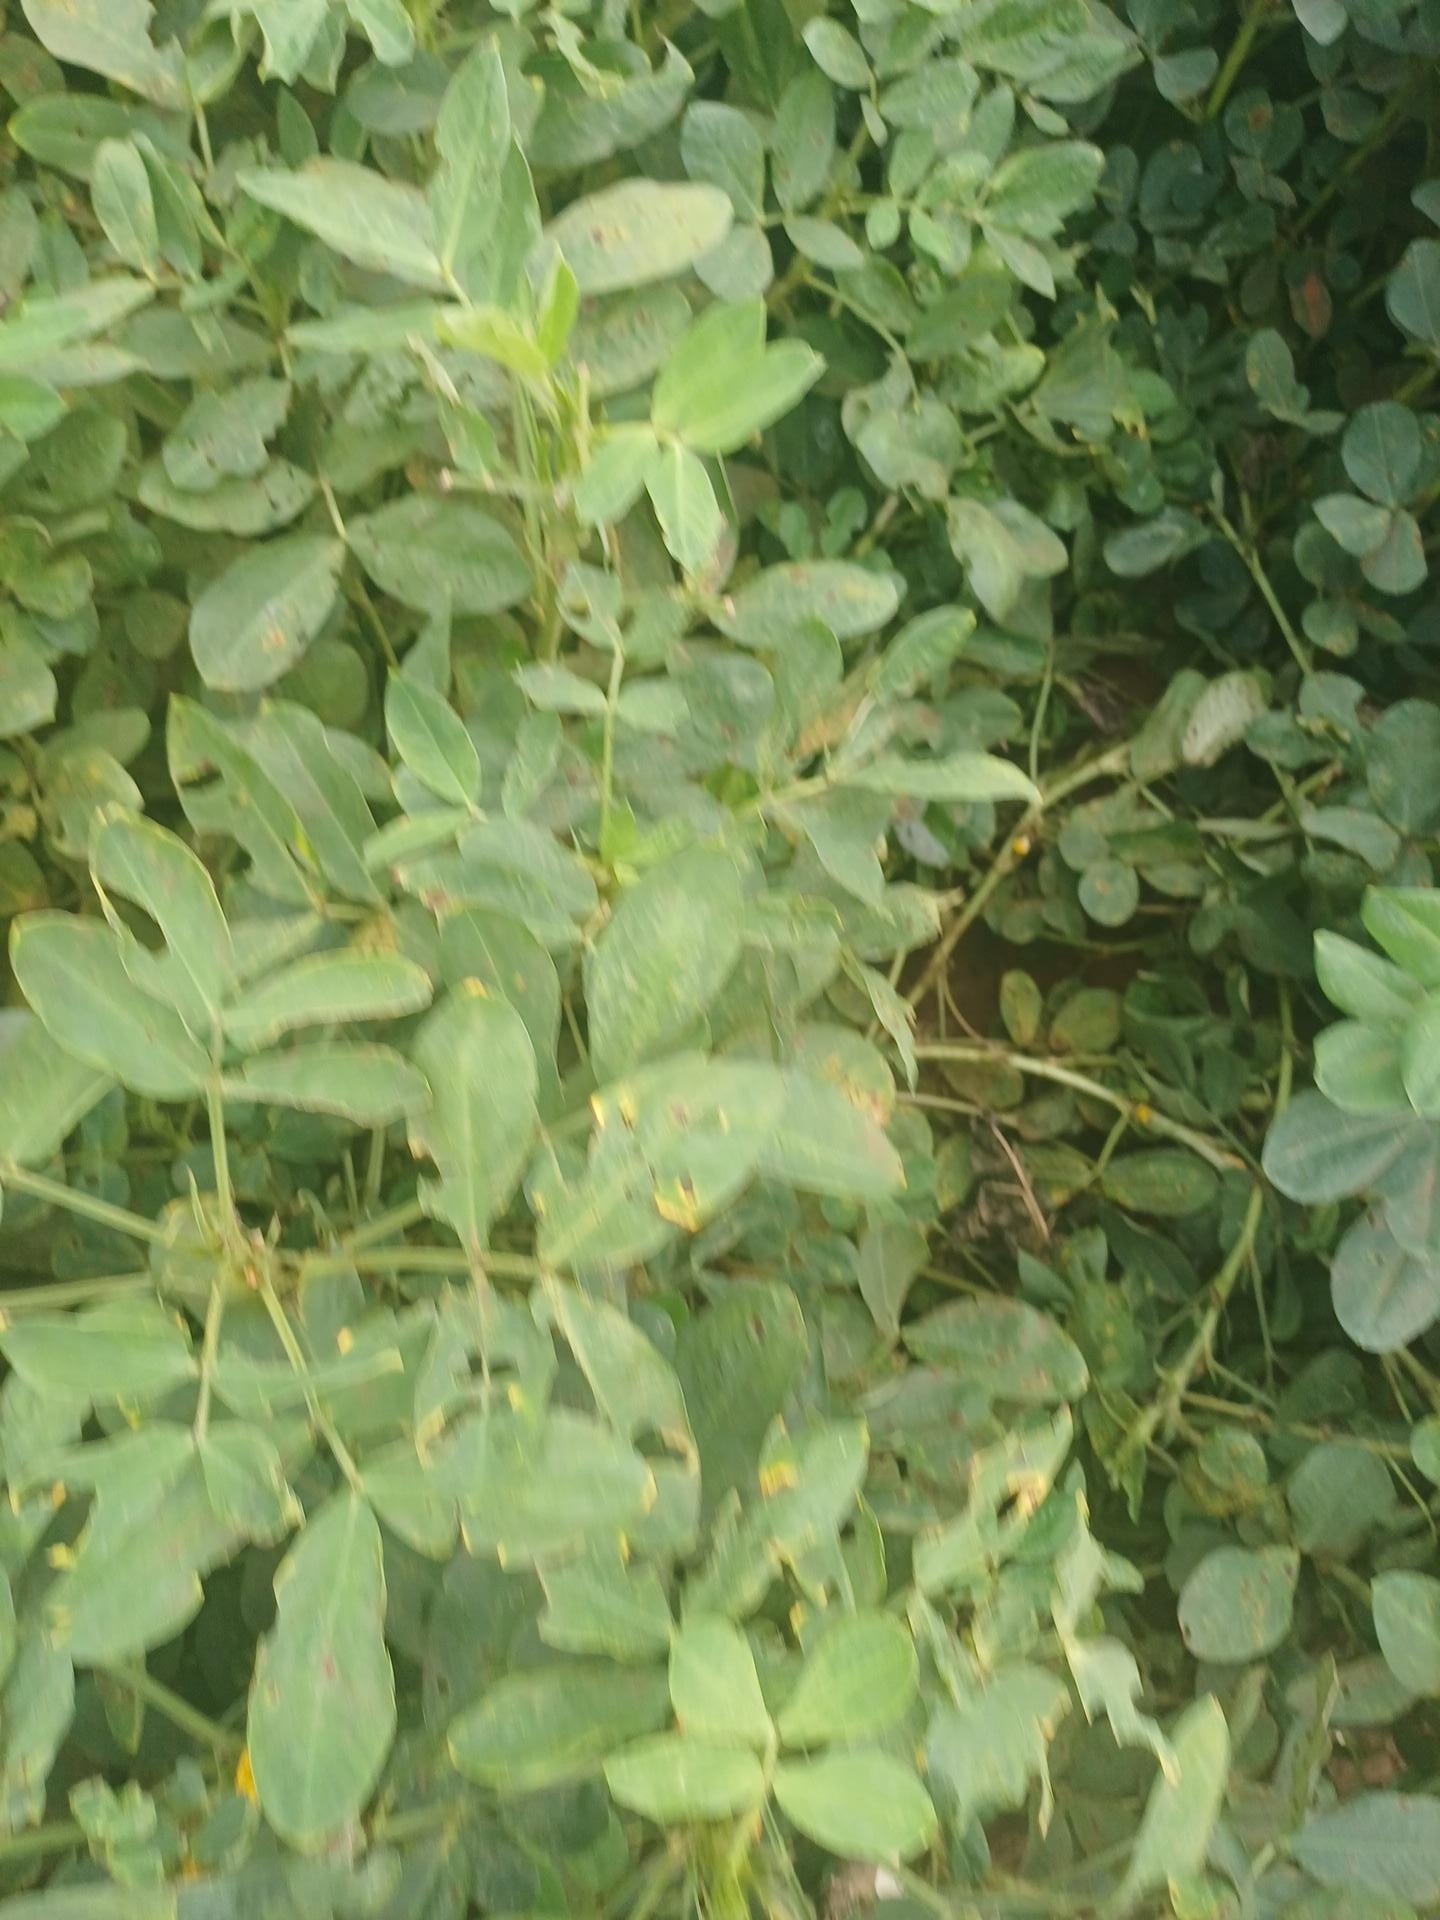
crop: groundnut
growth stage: pegging
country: Kenya
